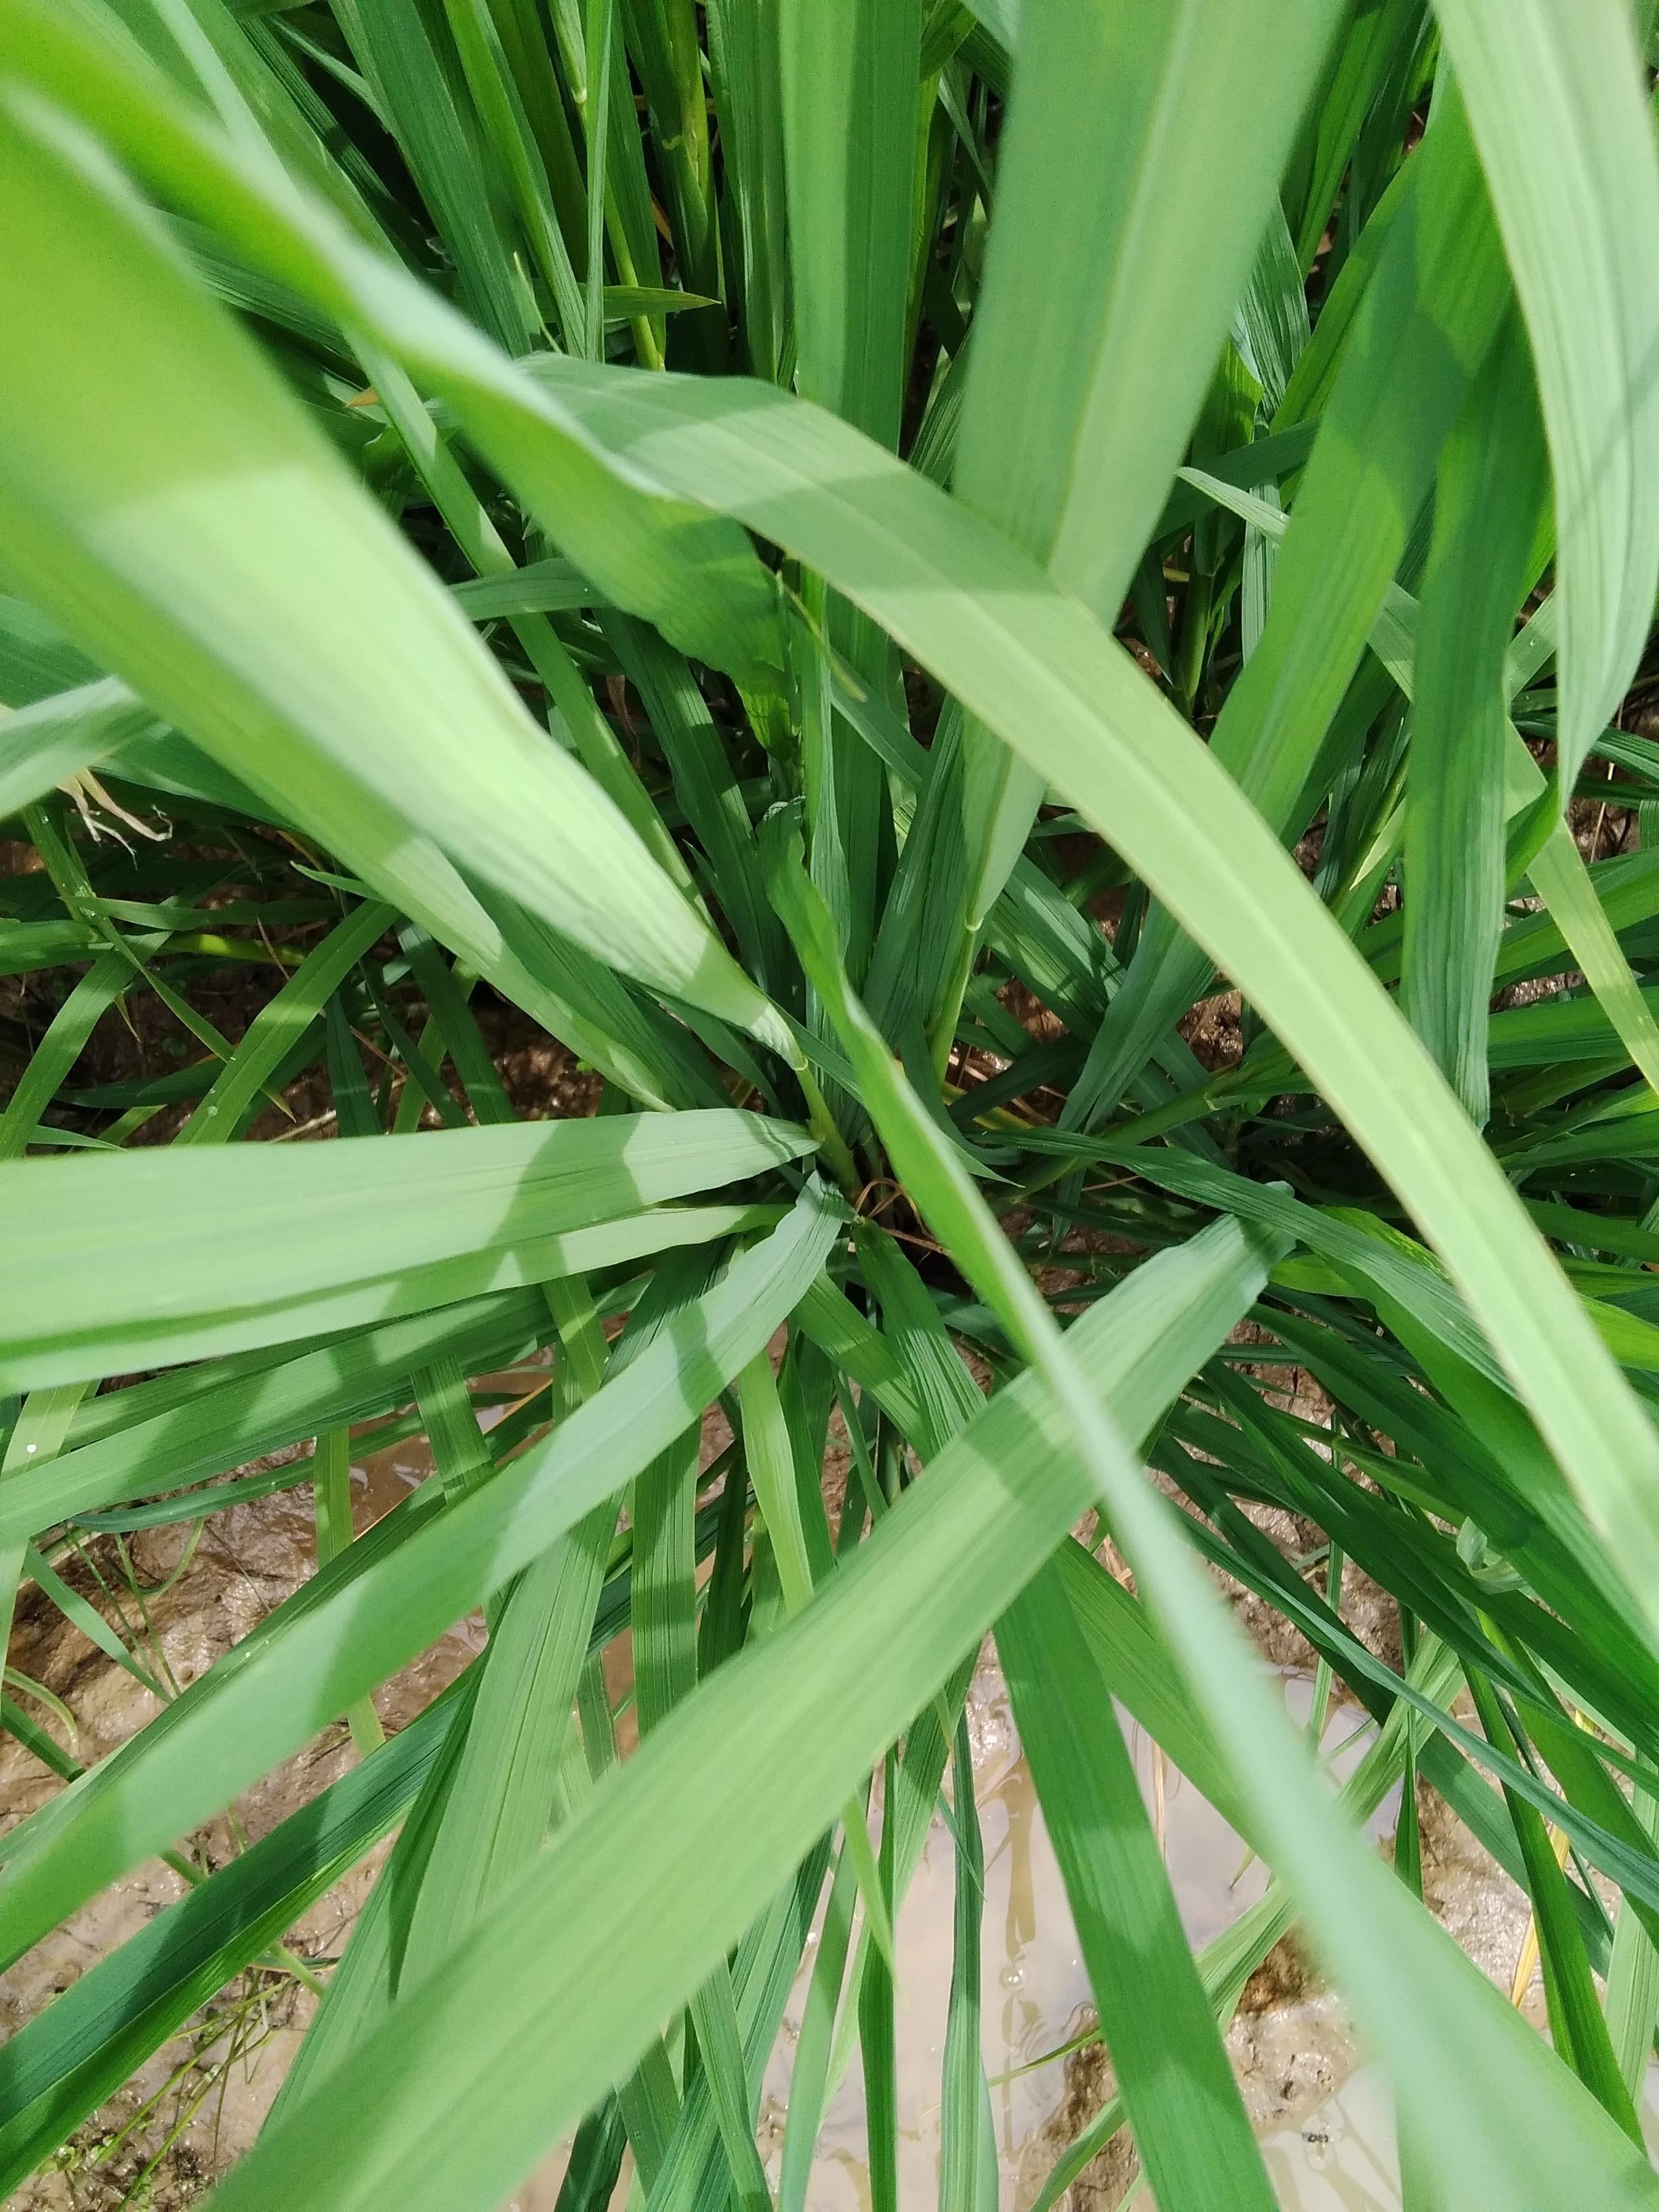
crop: rice
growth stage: booting
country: Nigeria
